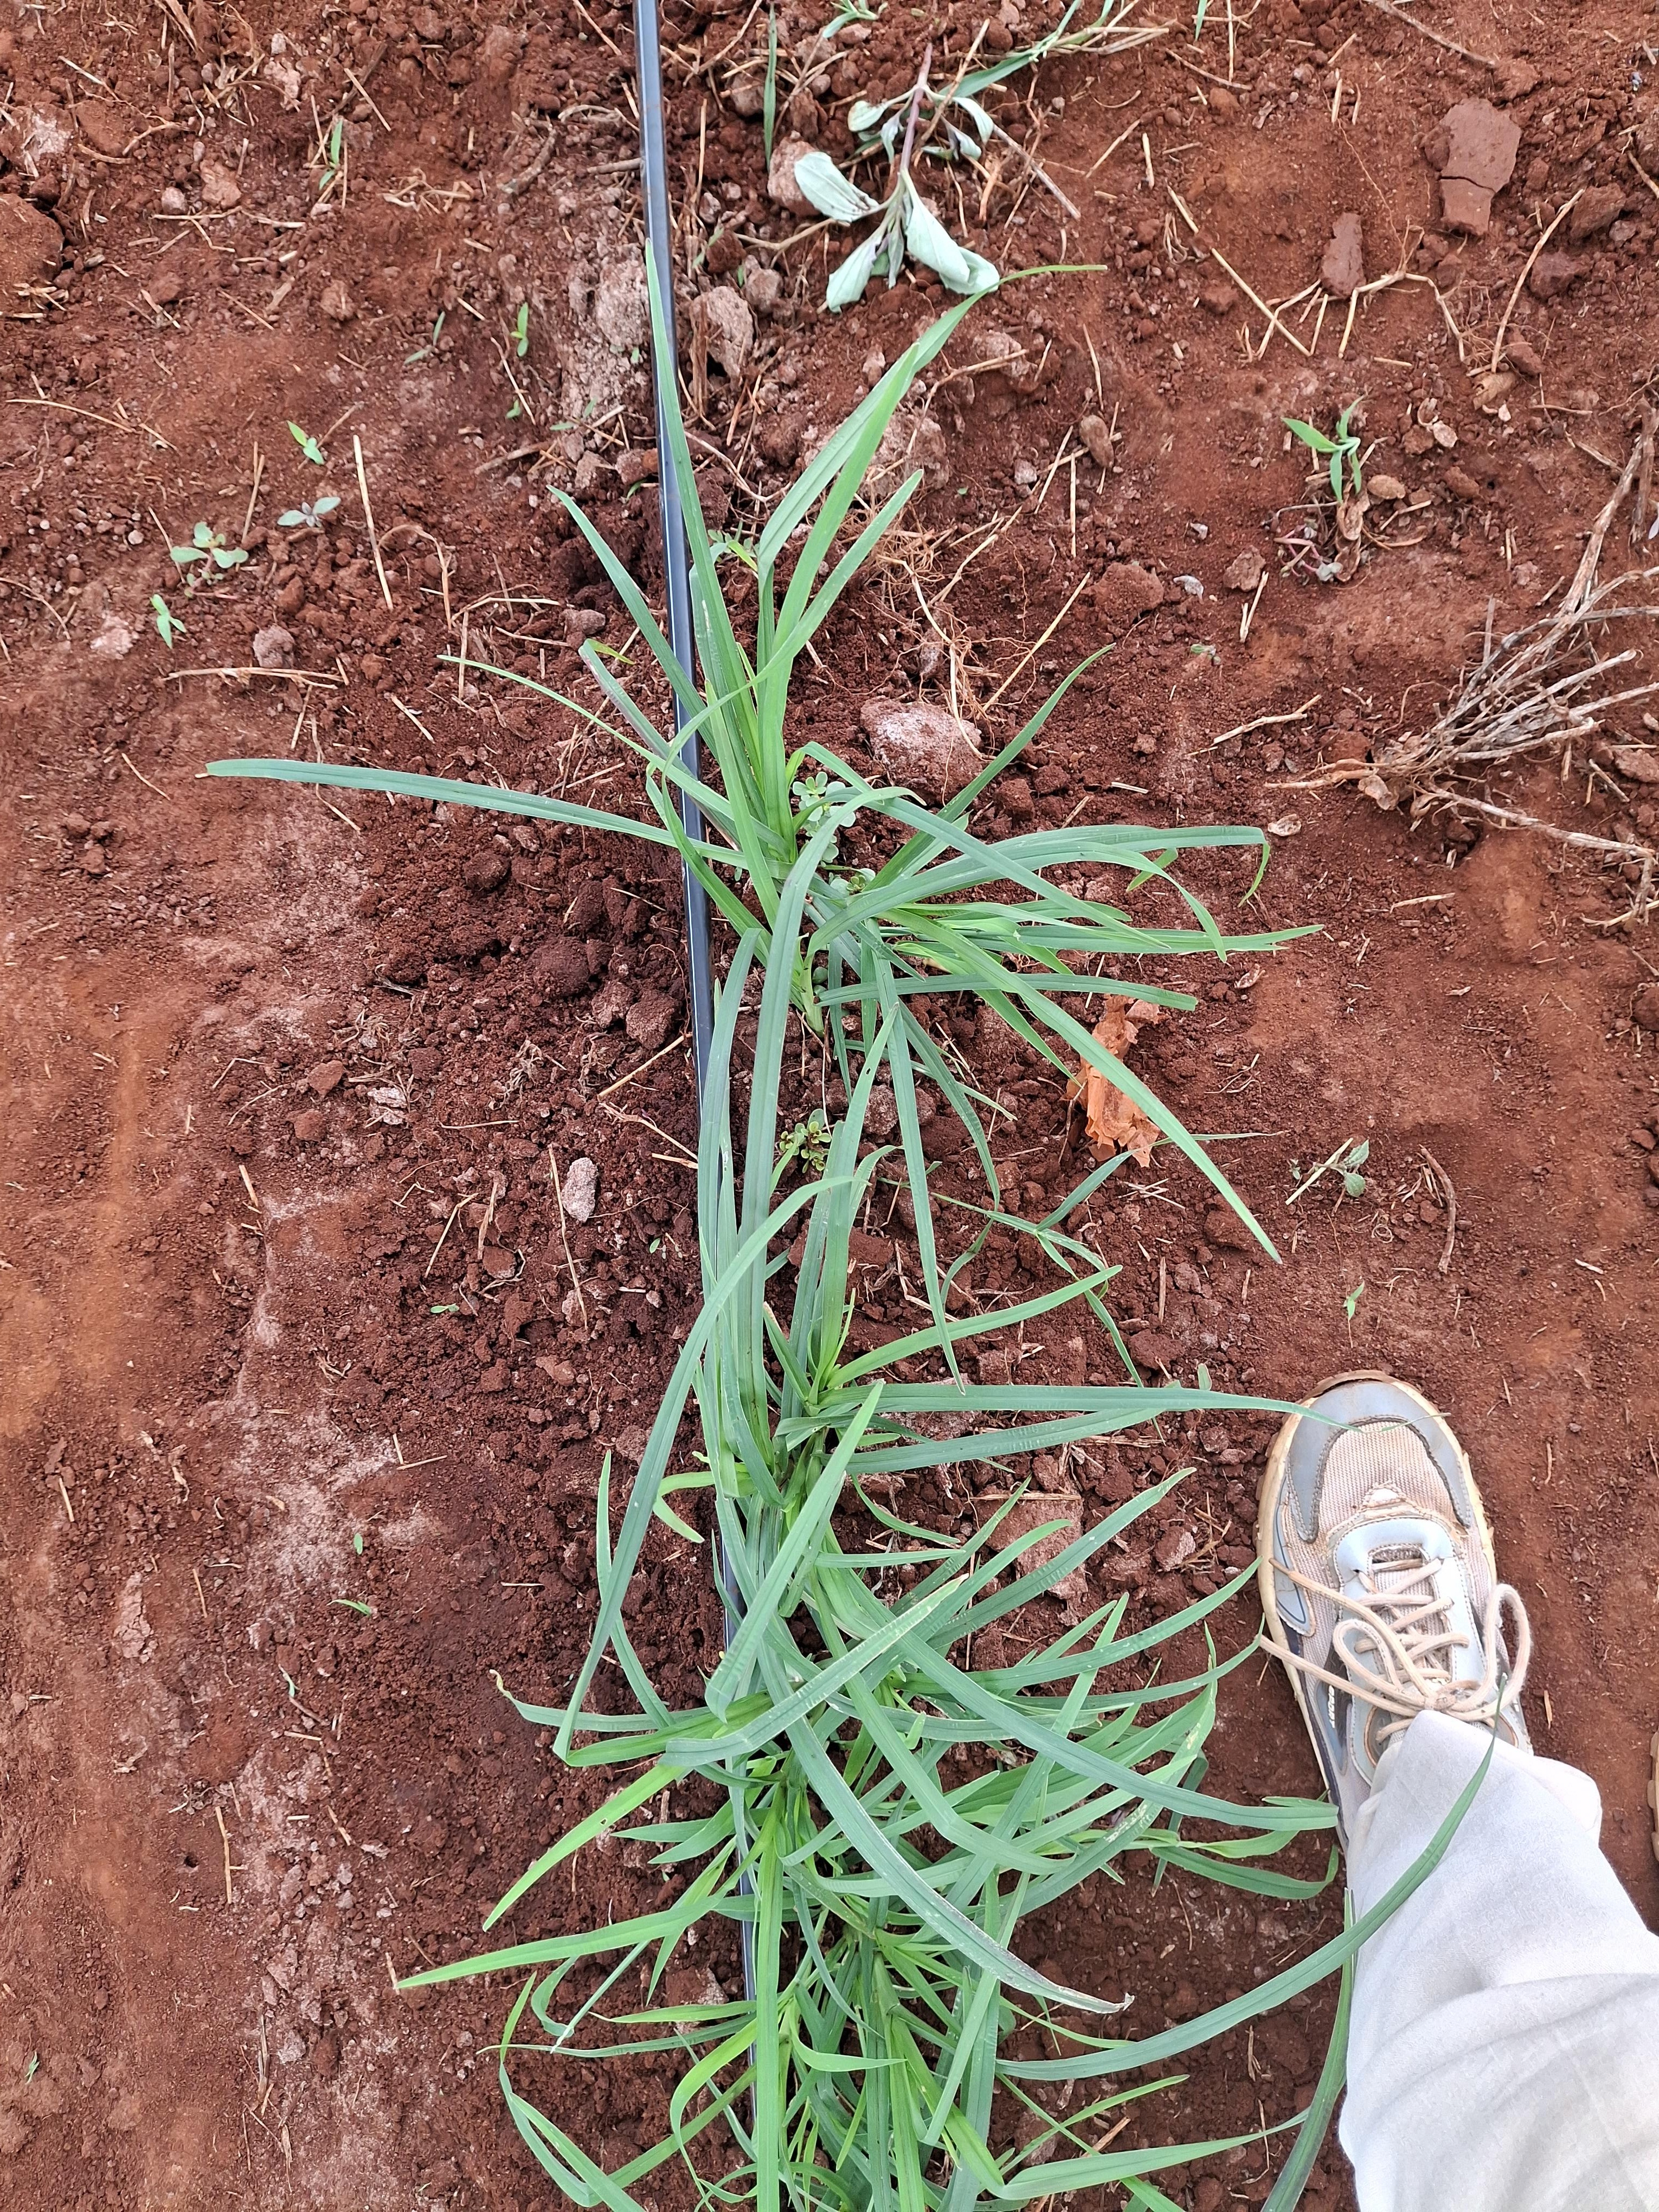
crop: finger millet
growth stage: vegetative
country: Kenya
